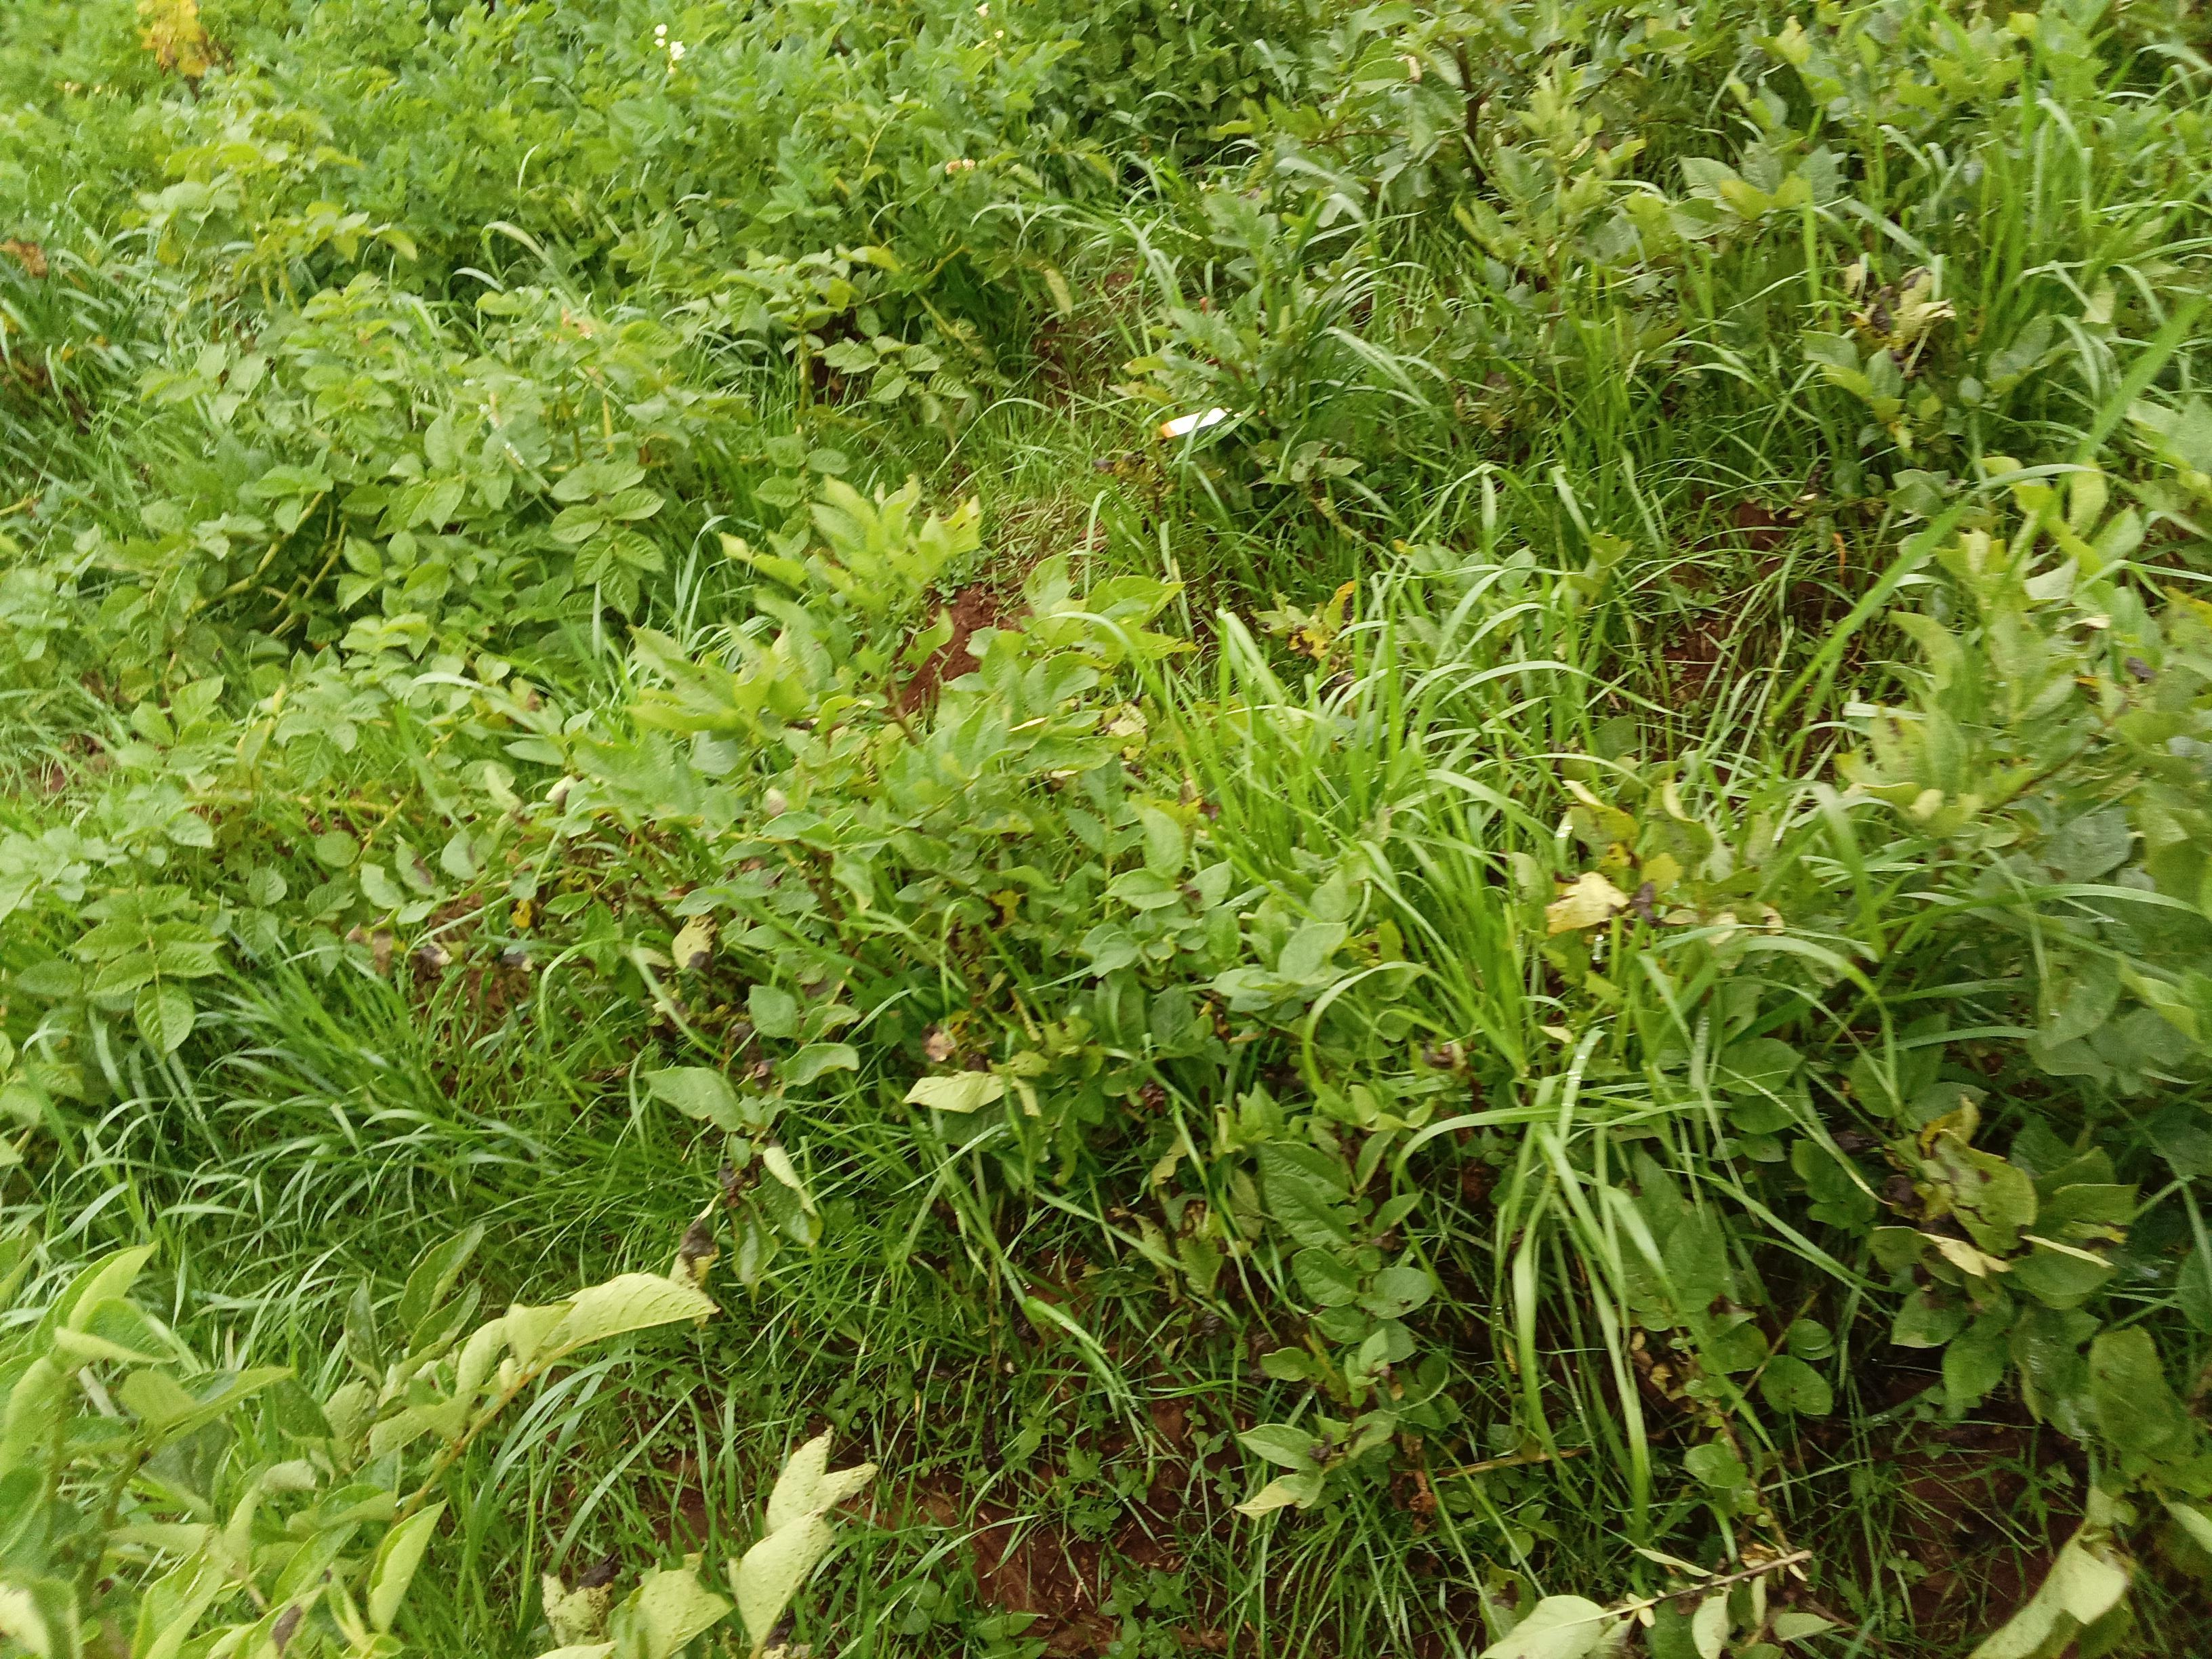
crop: potato
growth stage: maturity
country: Kenya
